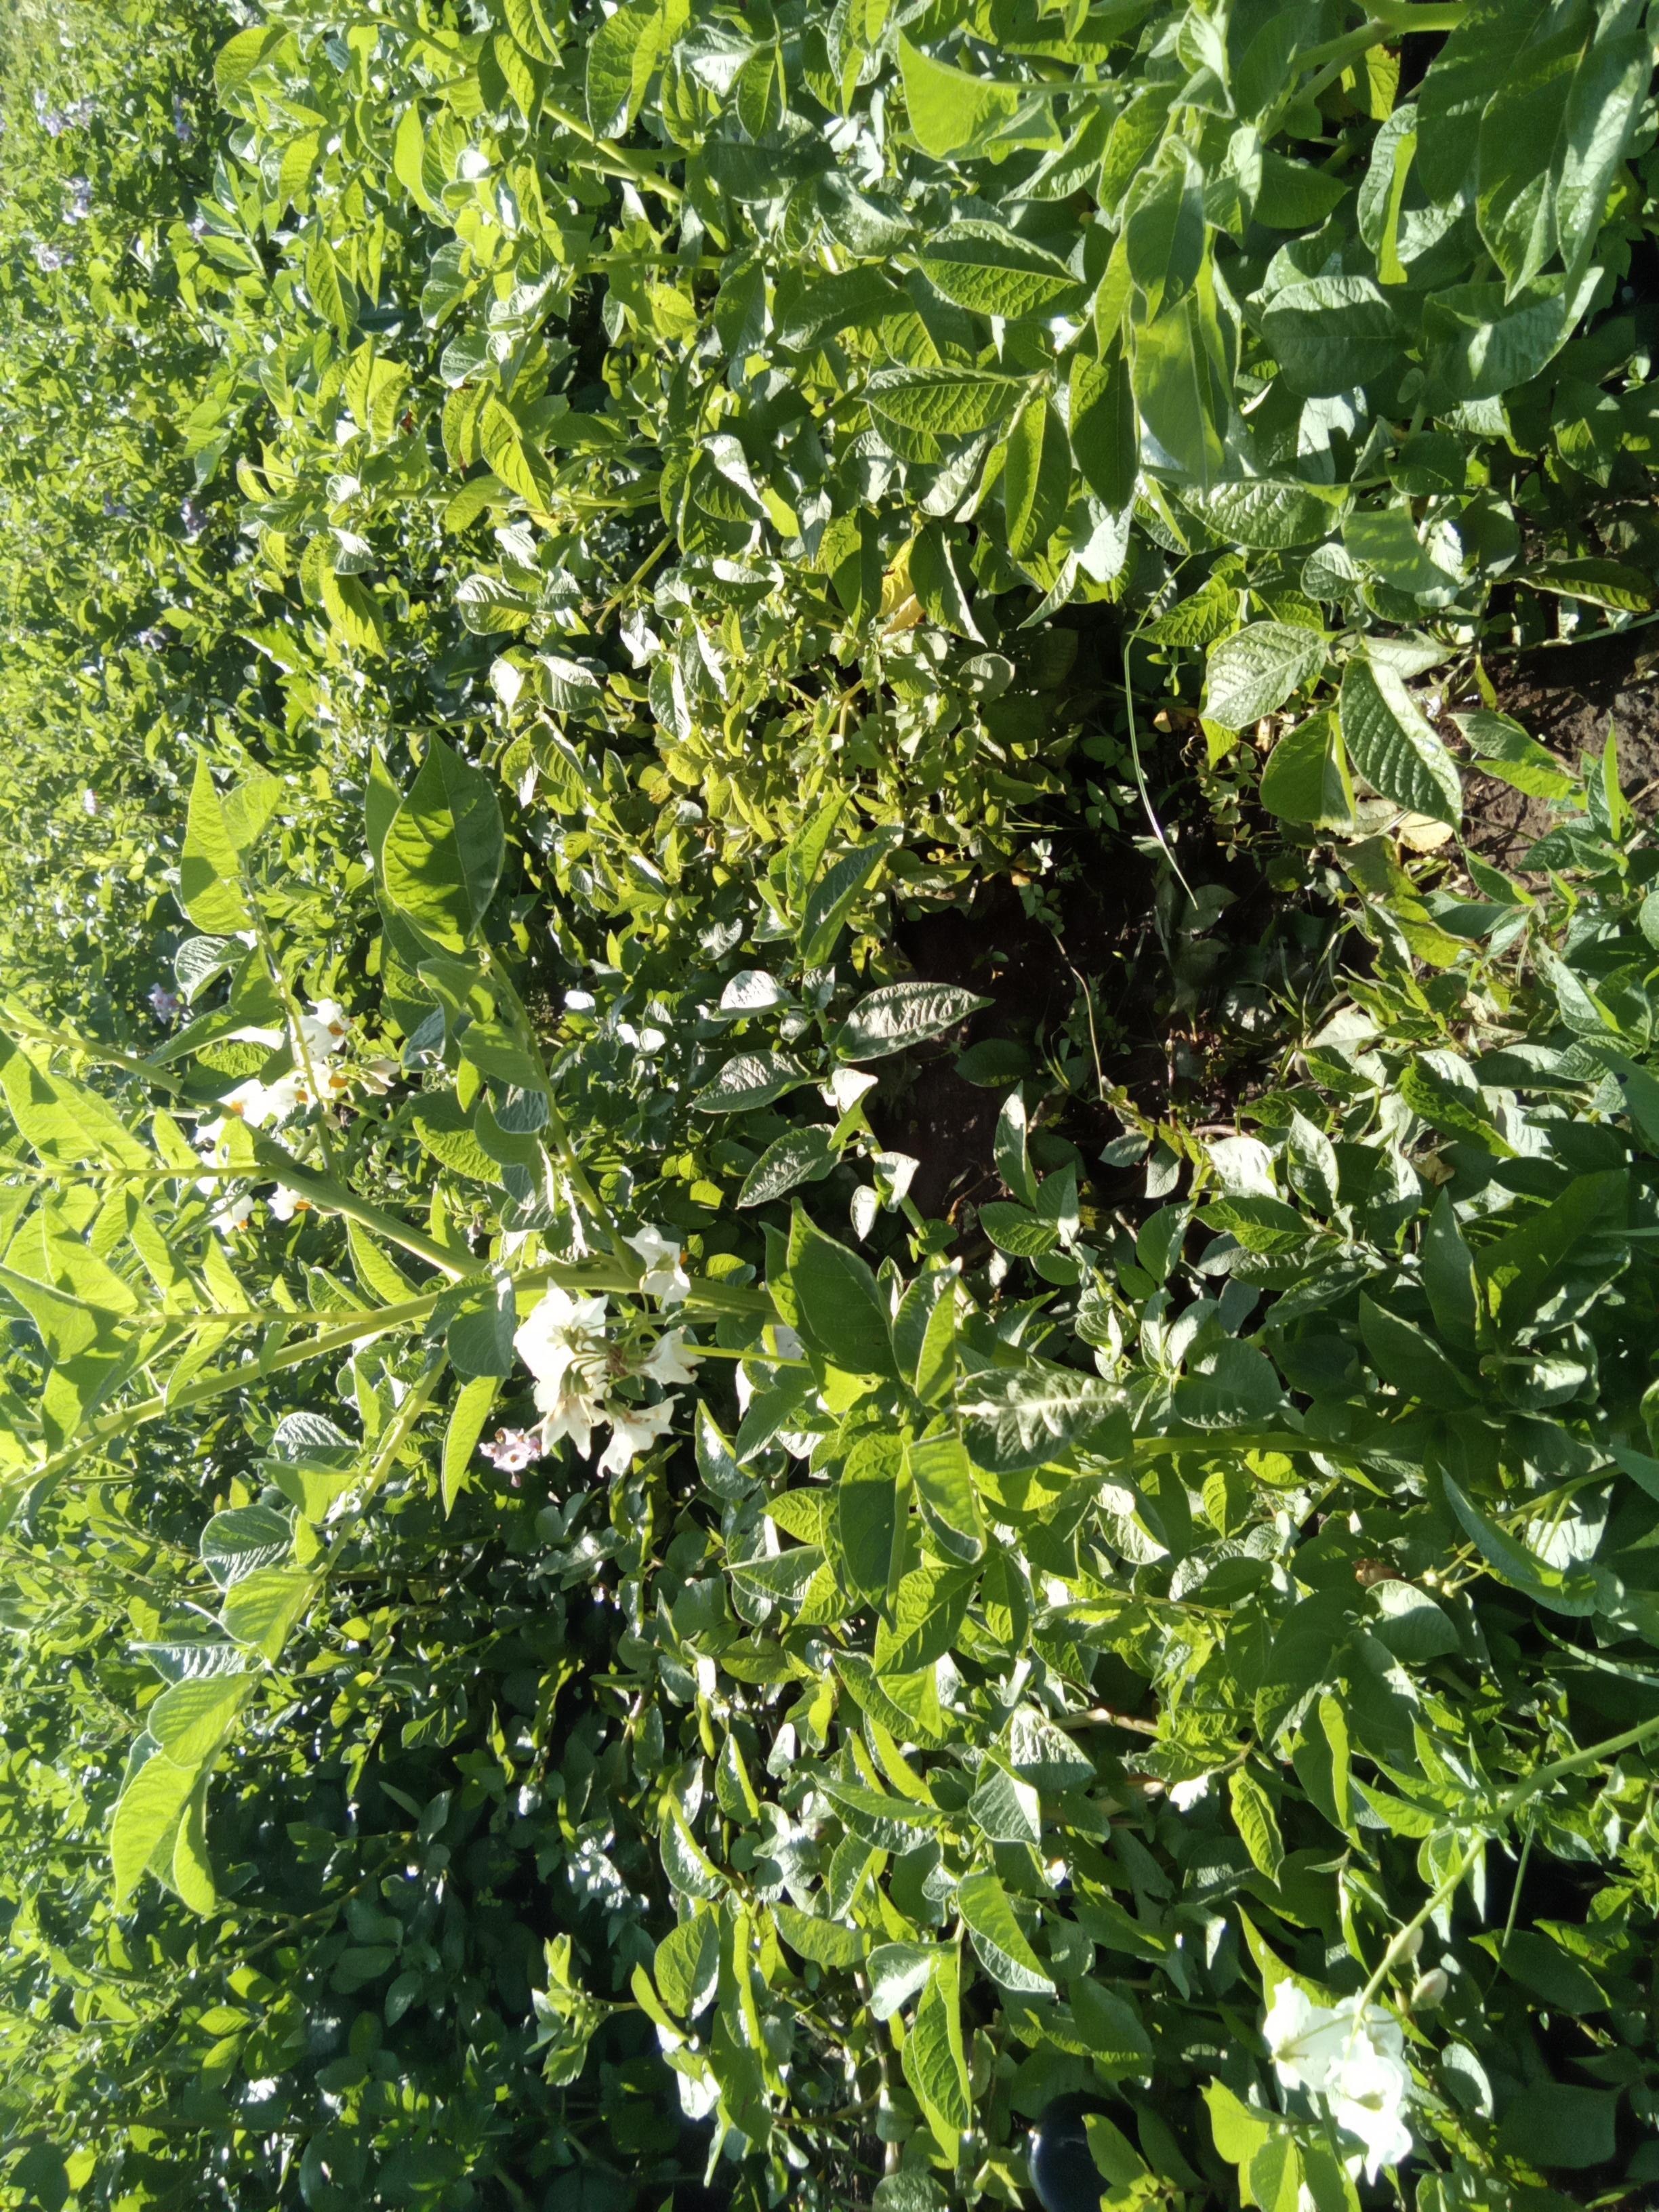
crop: potato
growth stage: flowering
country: Kenya
